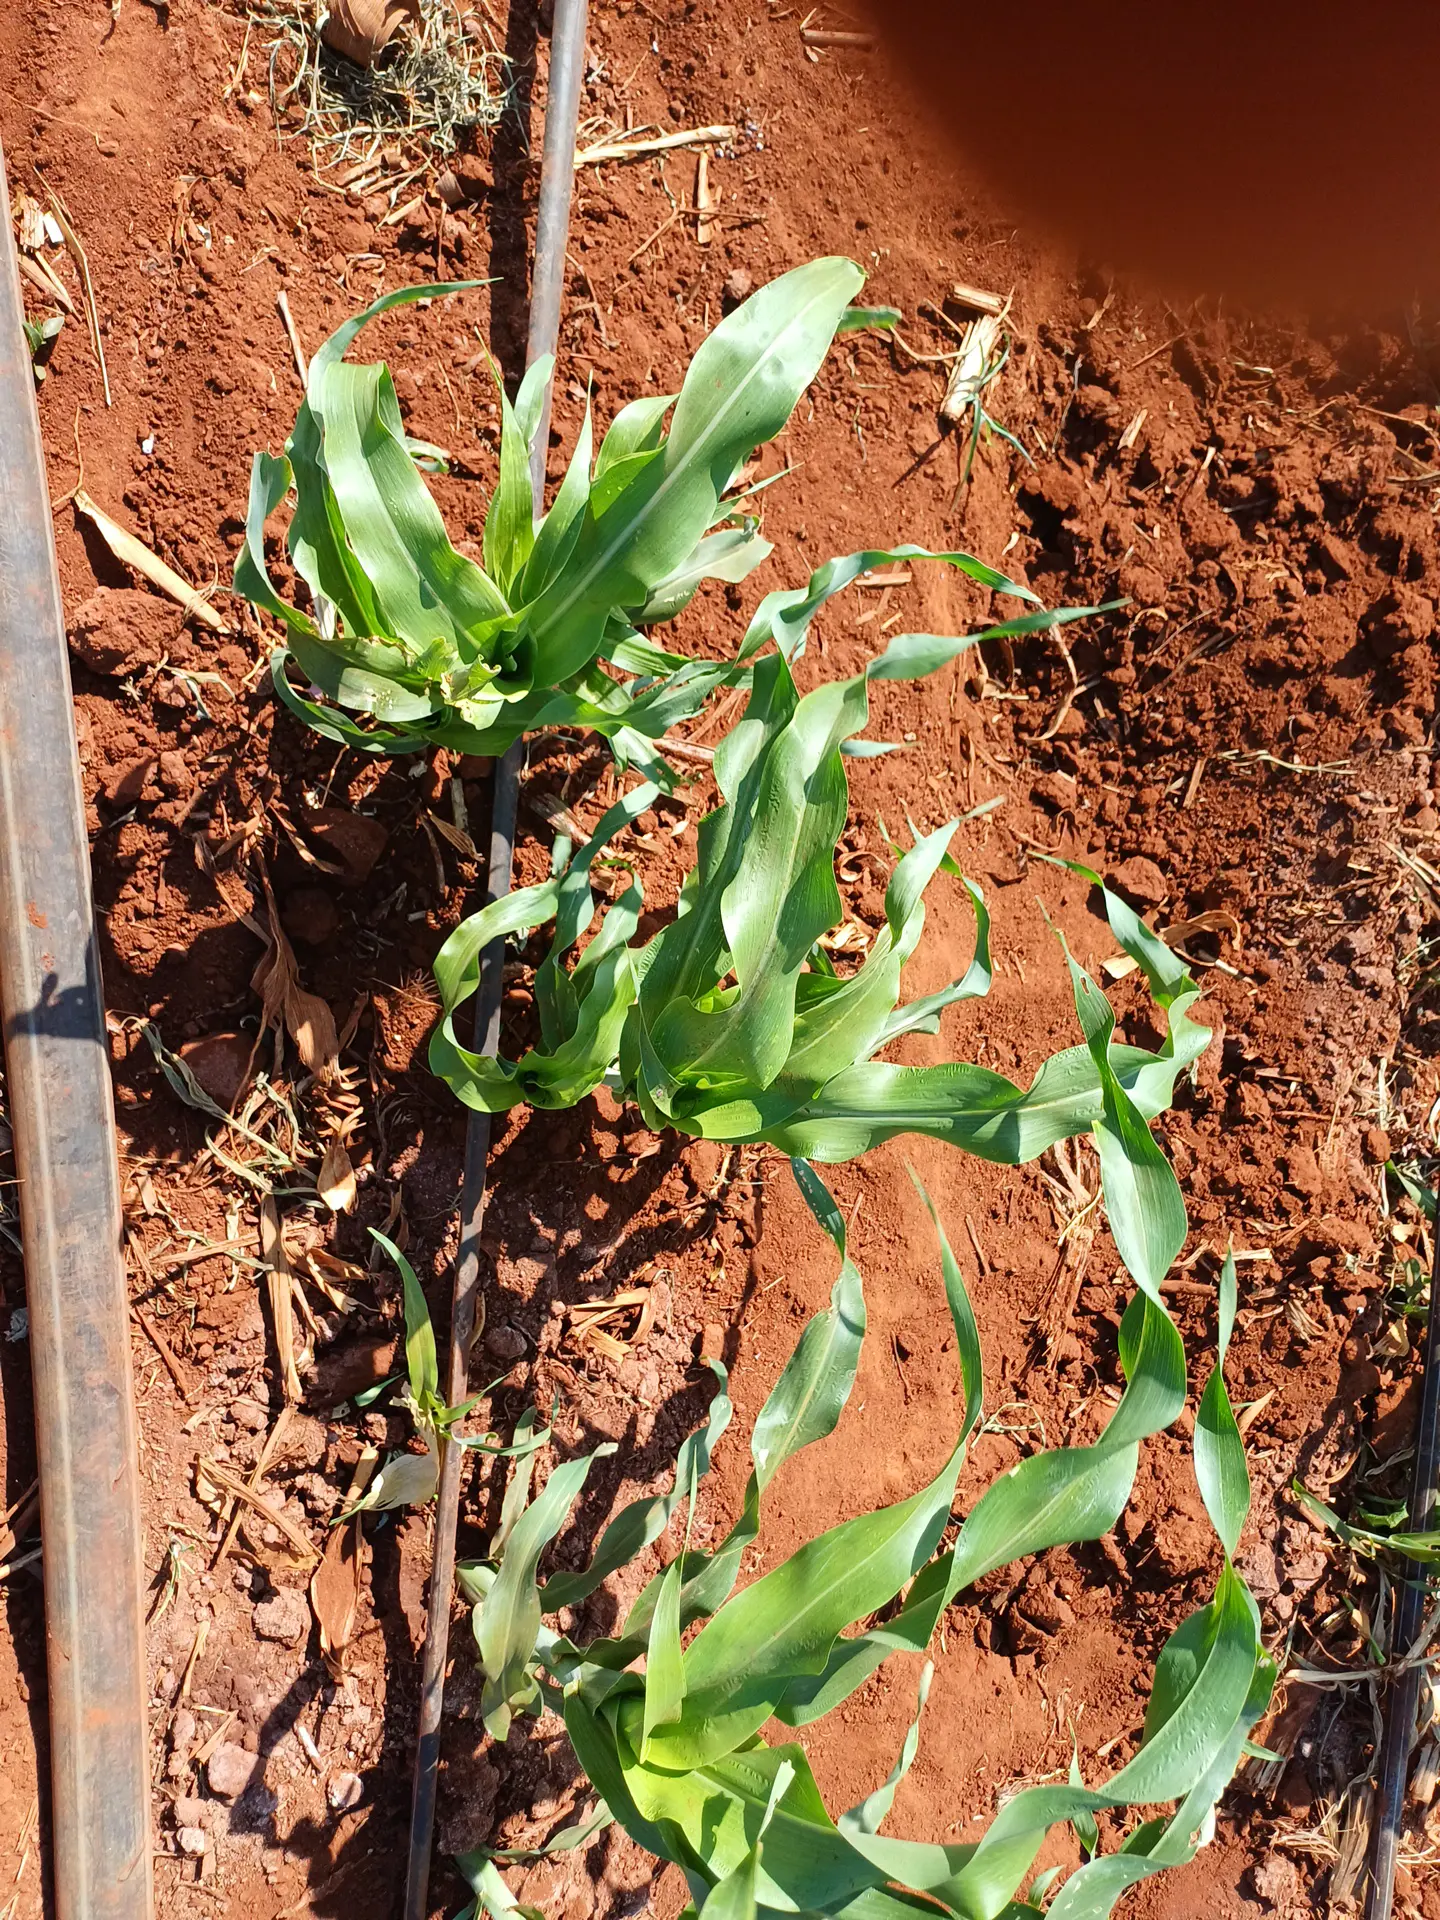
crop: sorghum
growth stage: vegetative
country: Kenya
